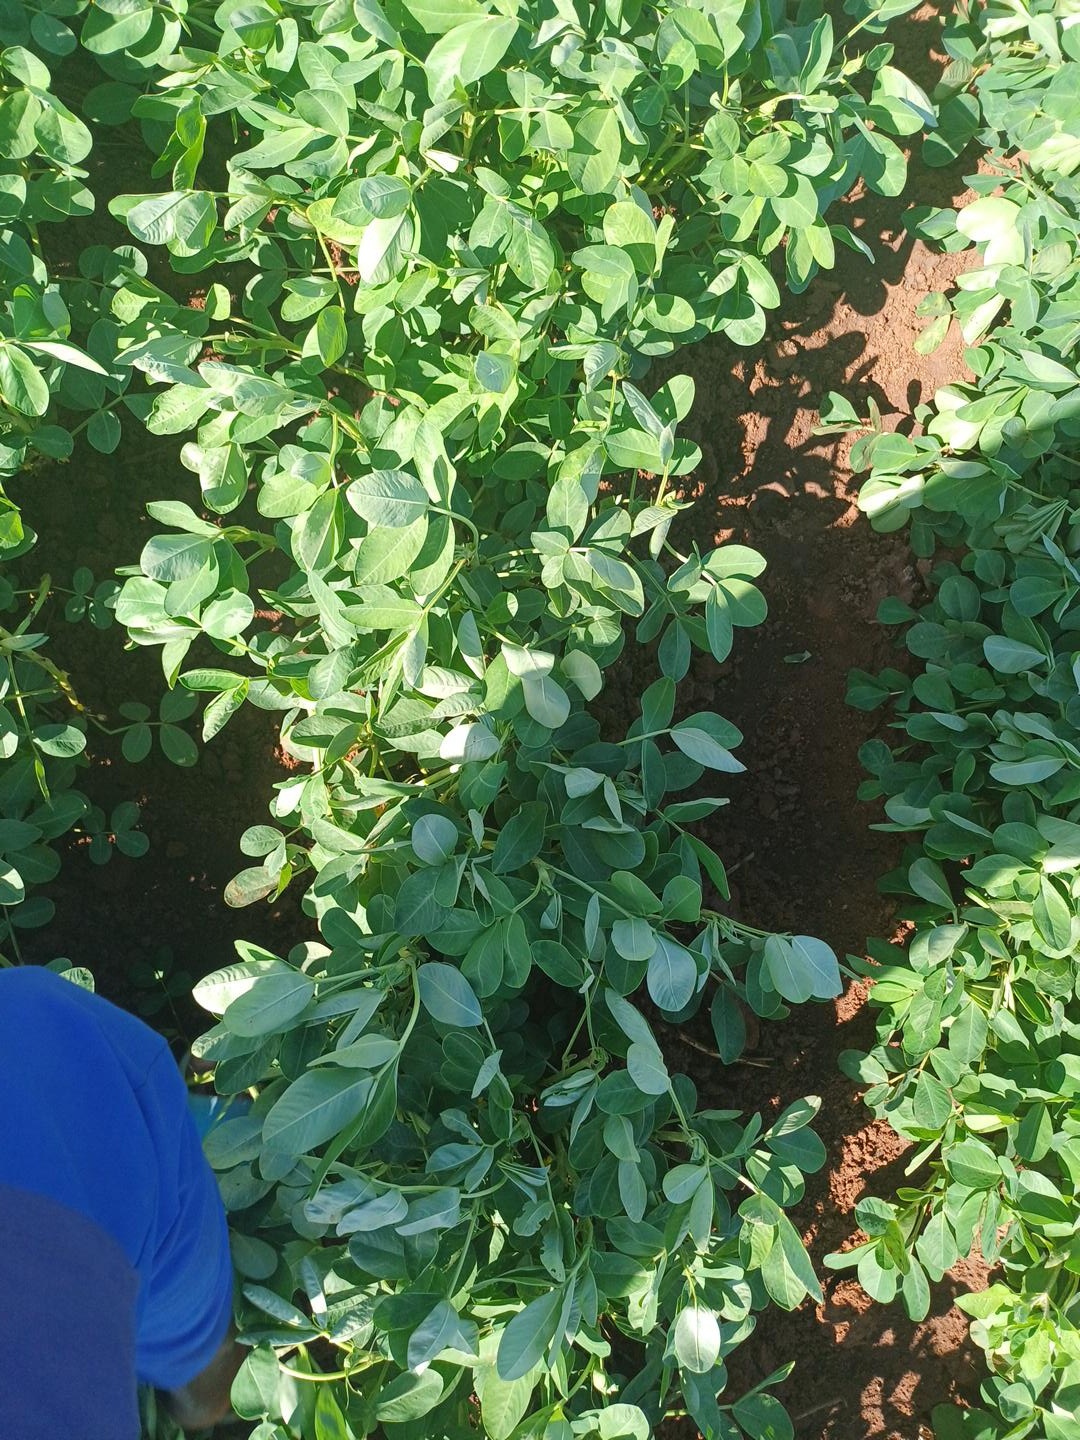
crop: groundnut
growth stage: flowering
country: Kenya
